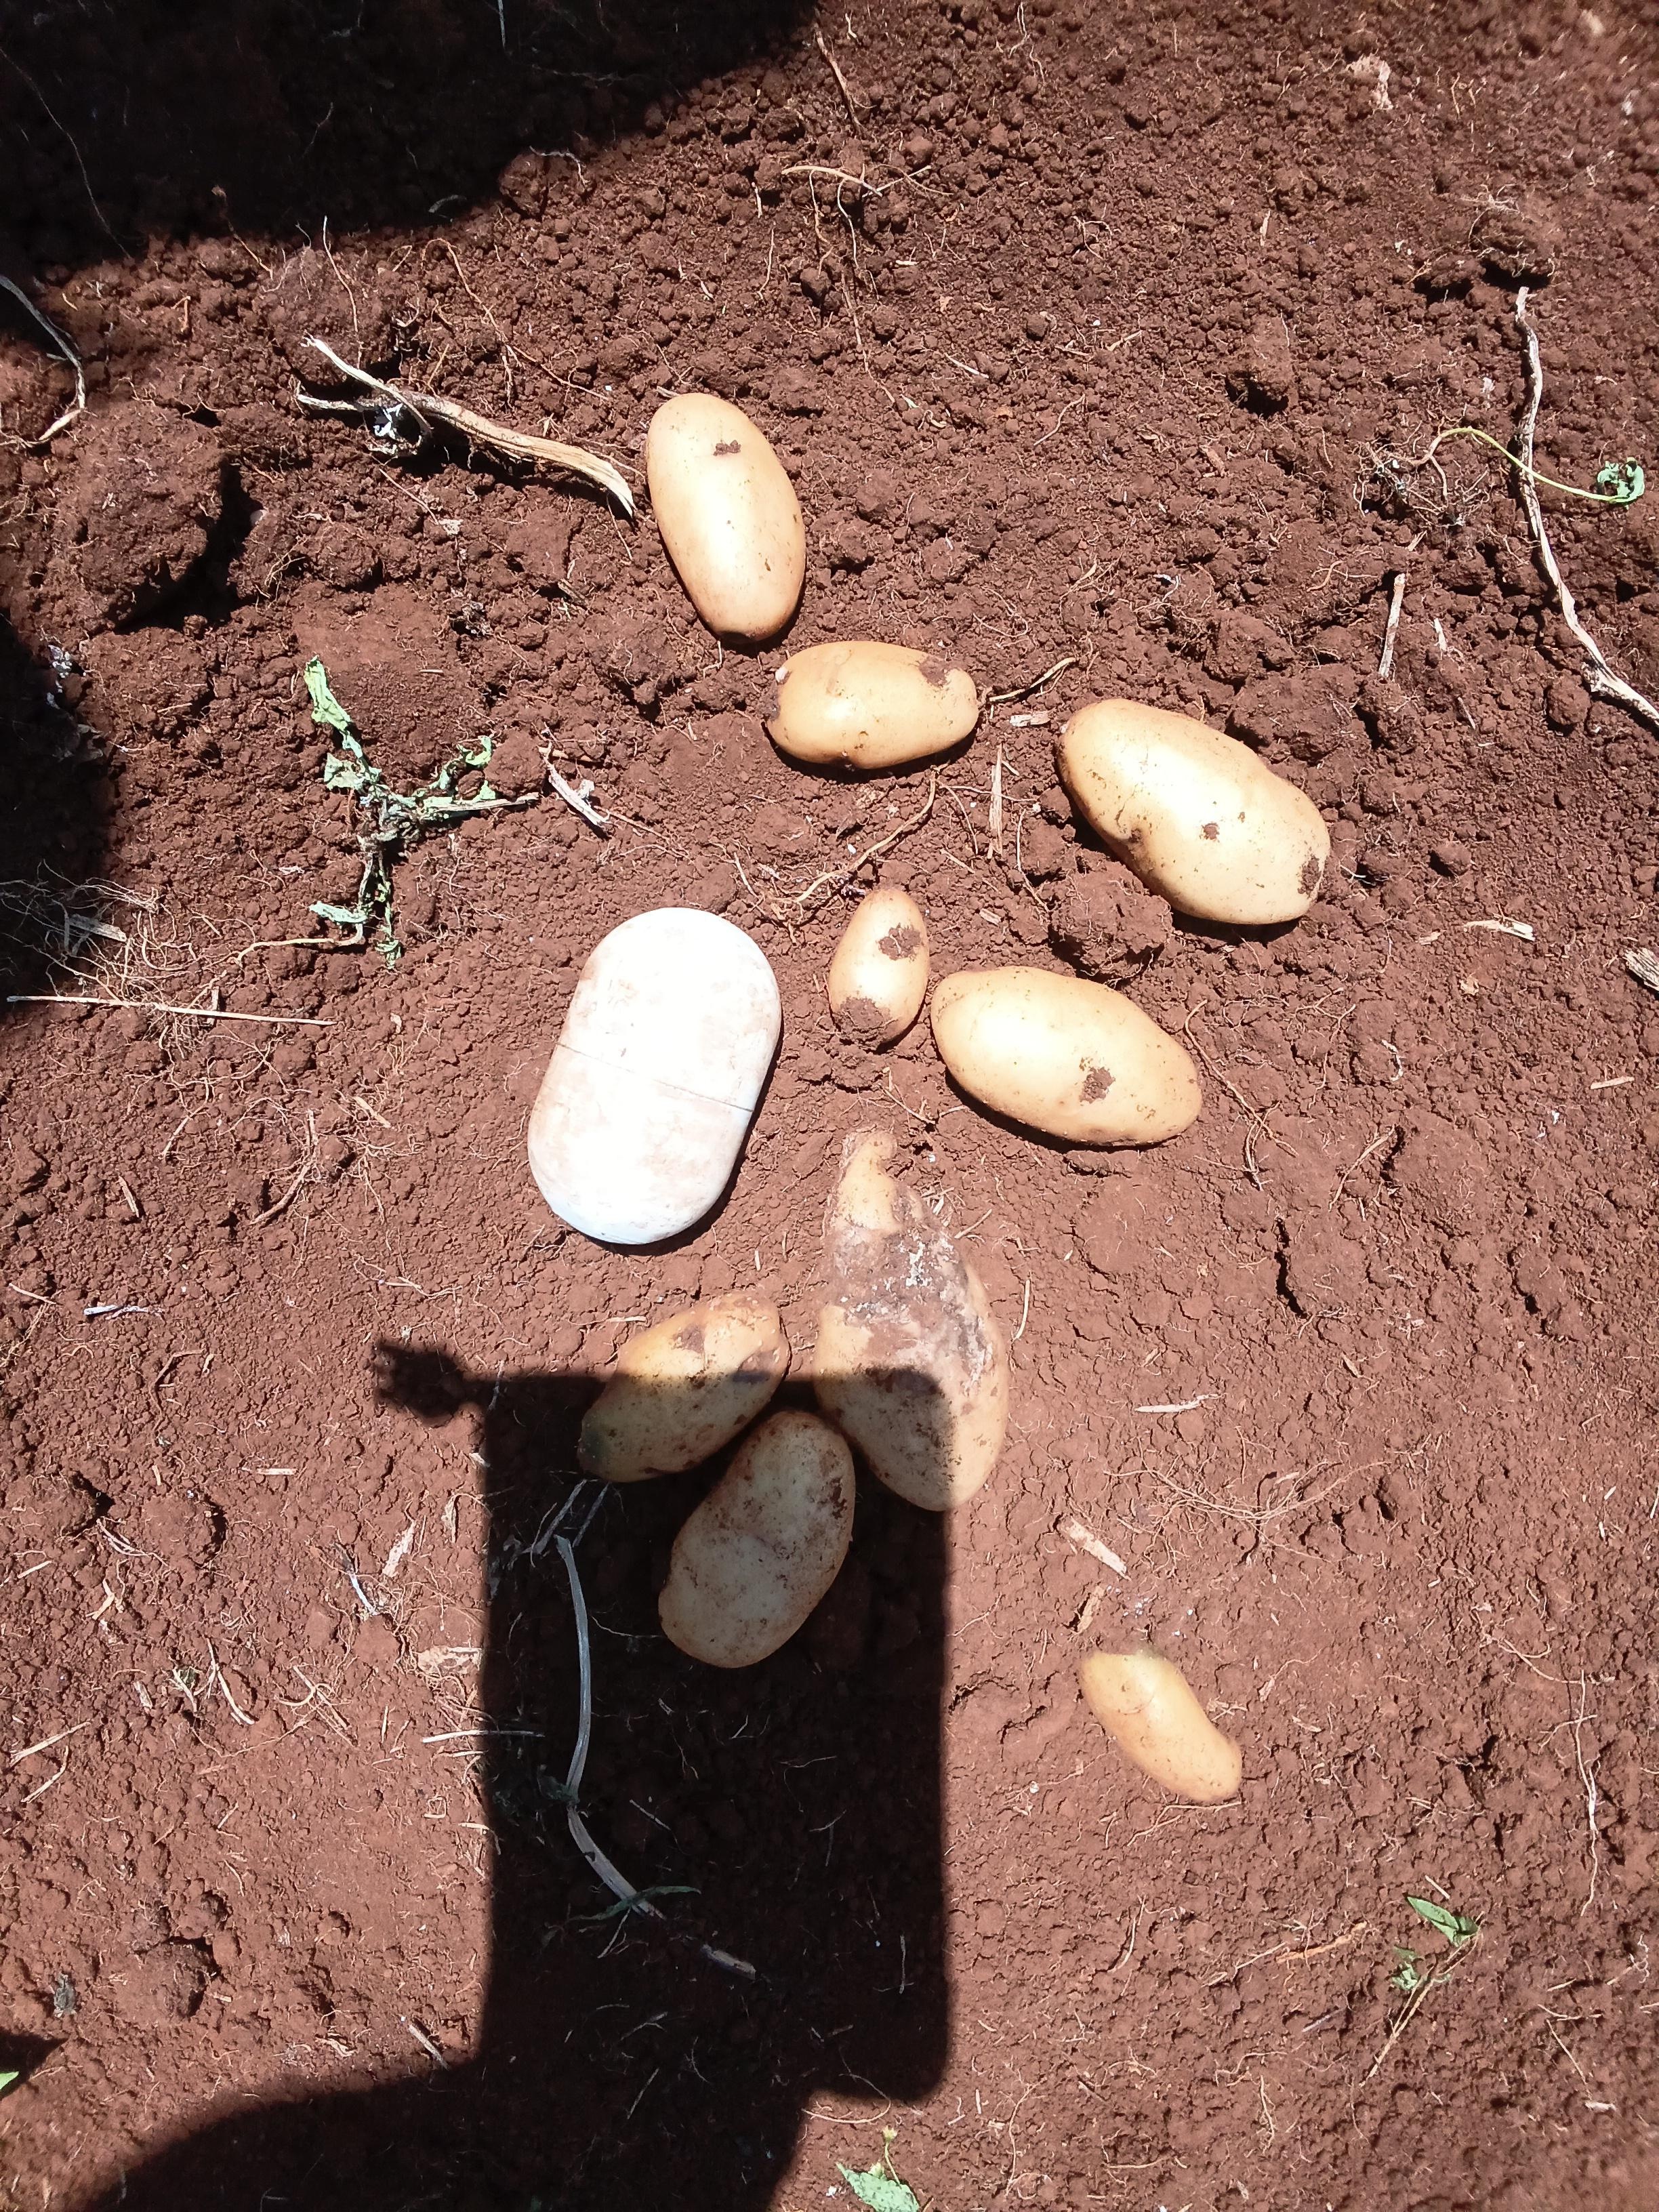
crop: potato
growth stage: harvest
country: Kenya
